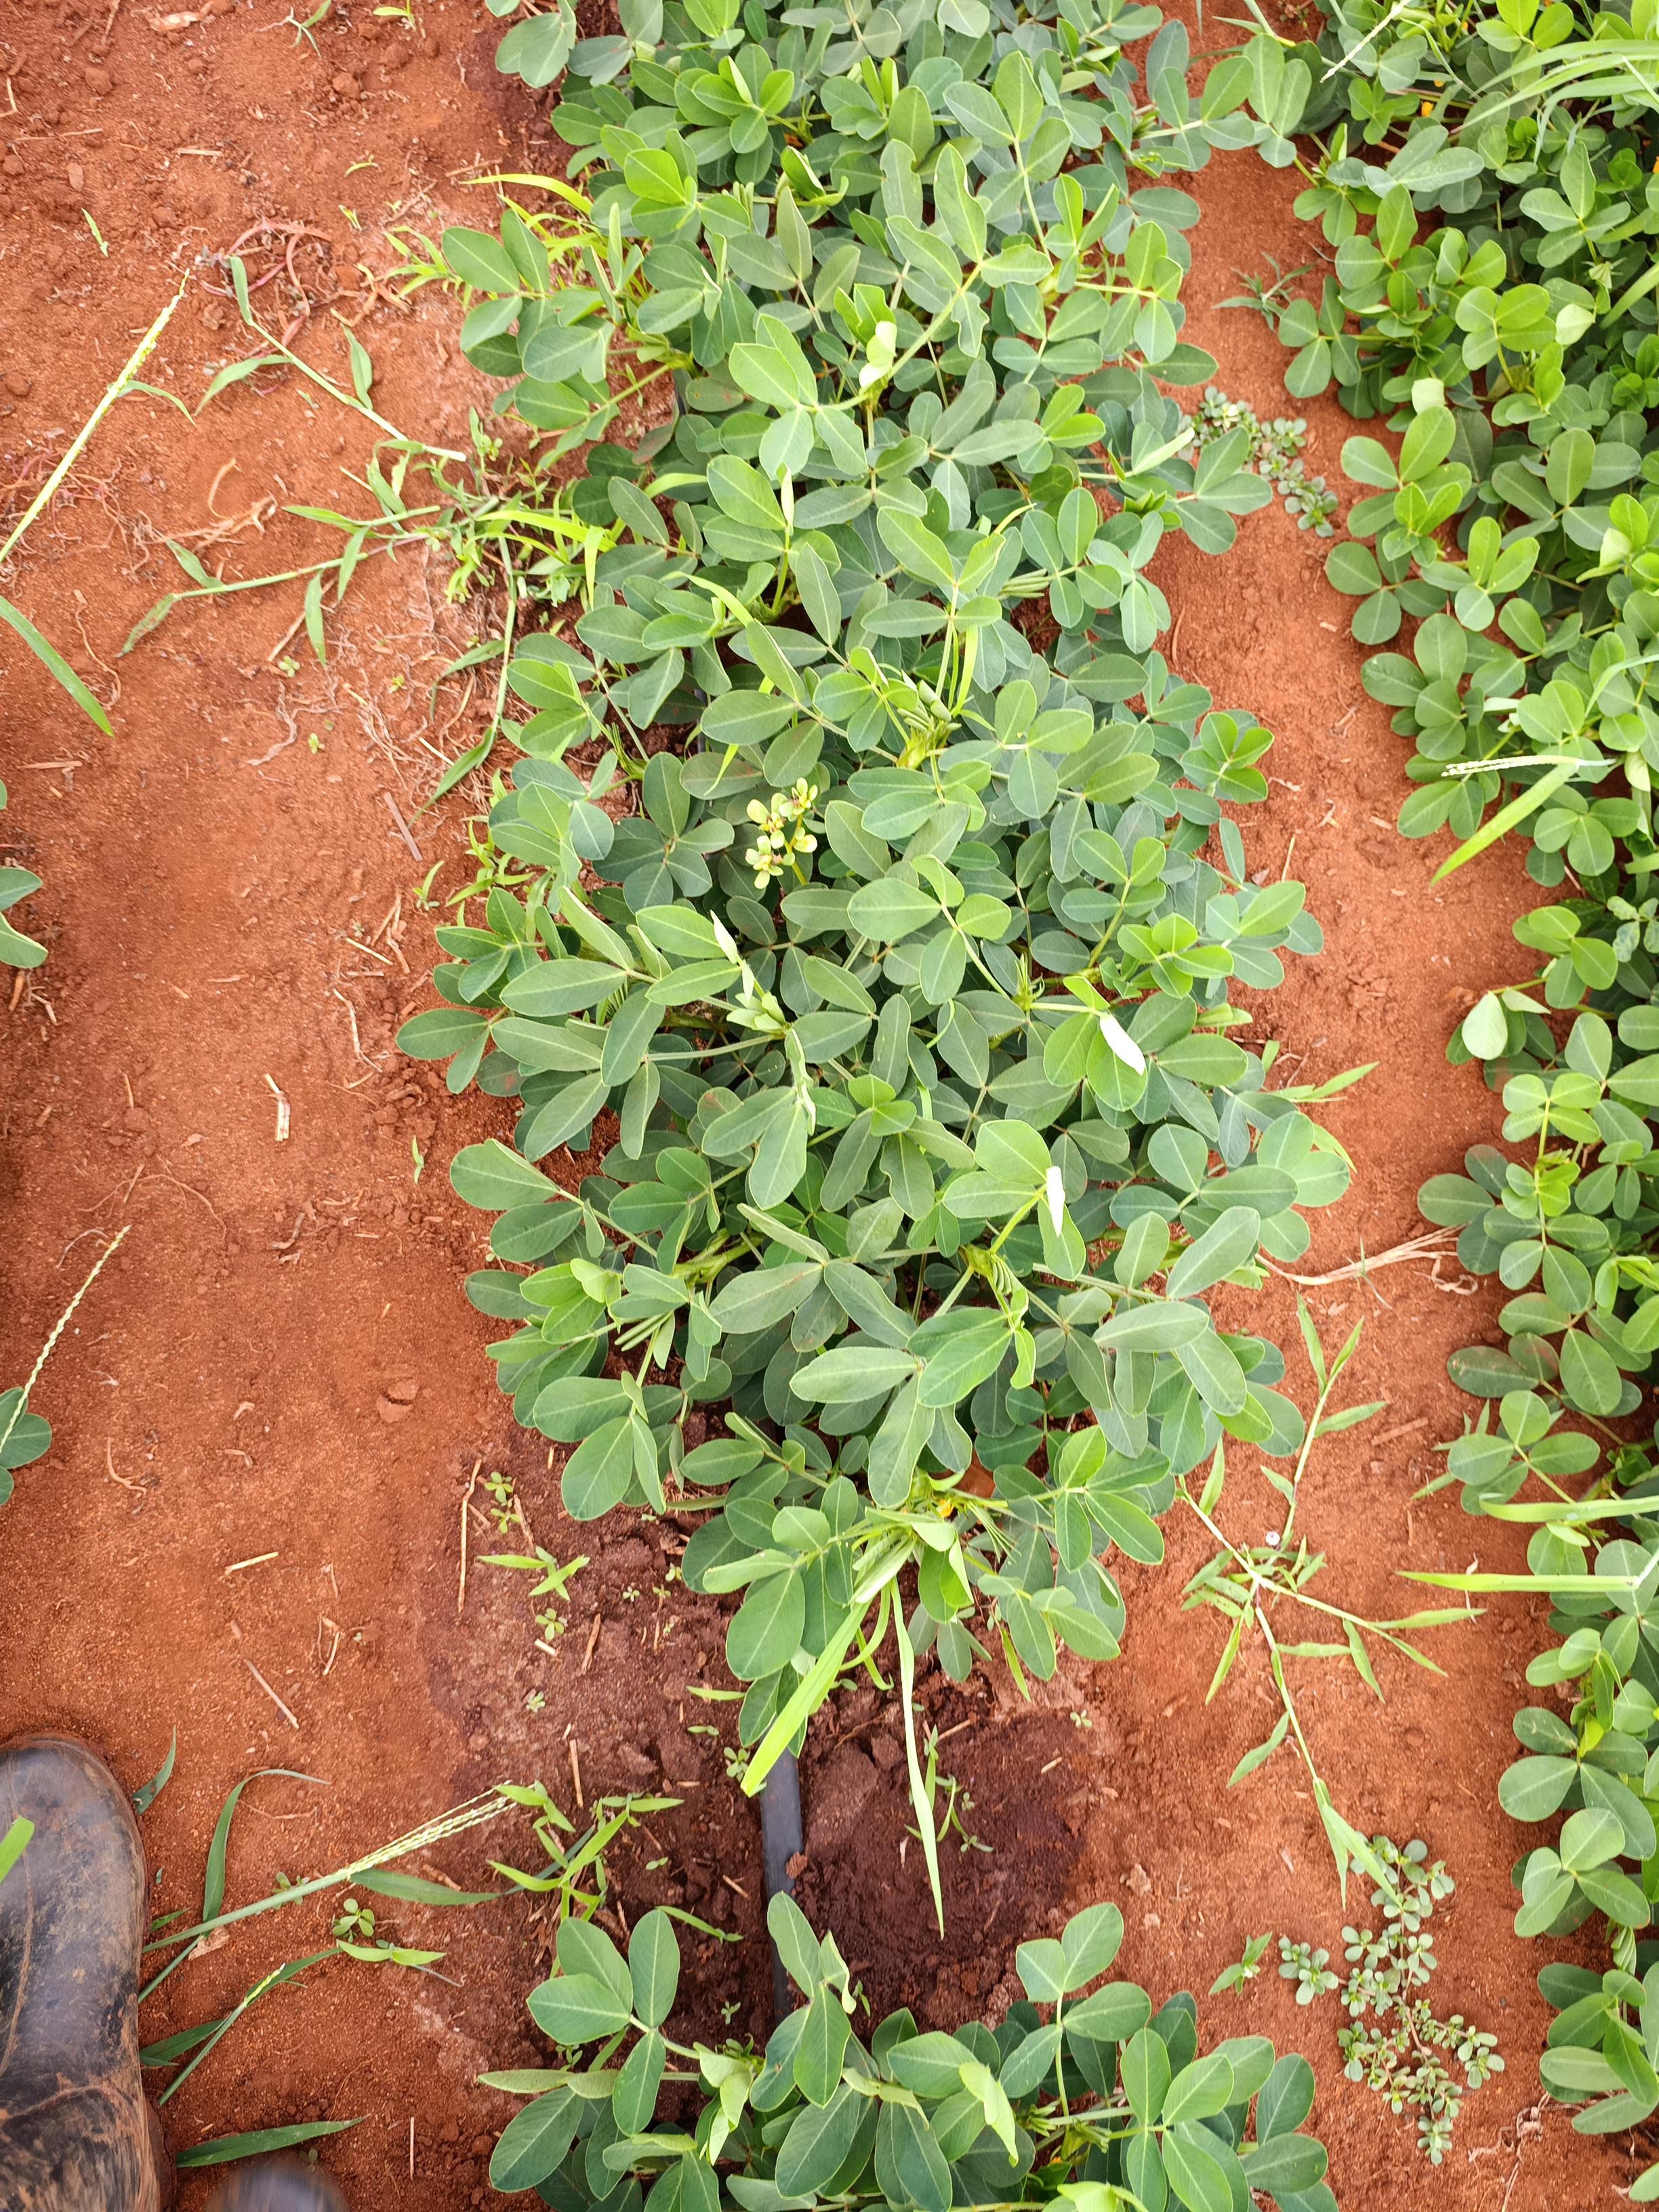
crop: groundnut
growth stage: flowering
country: Kenya
